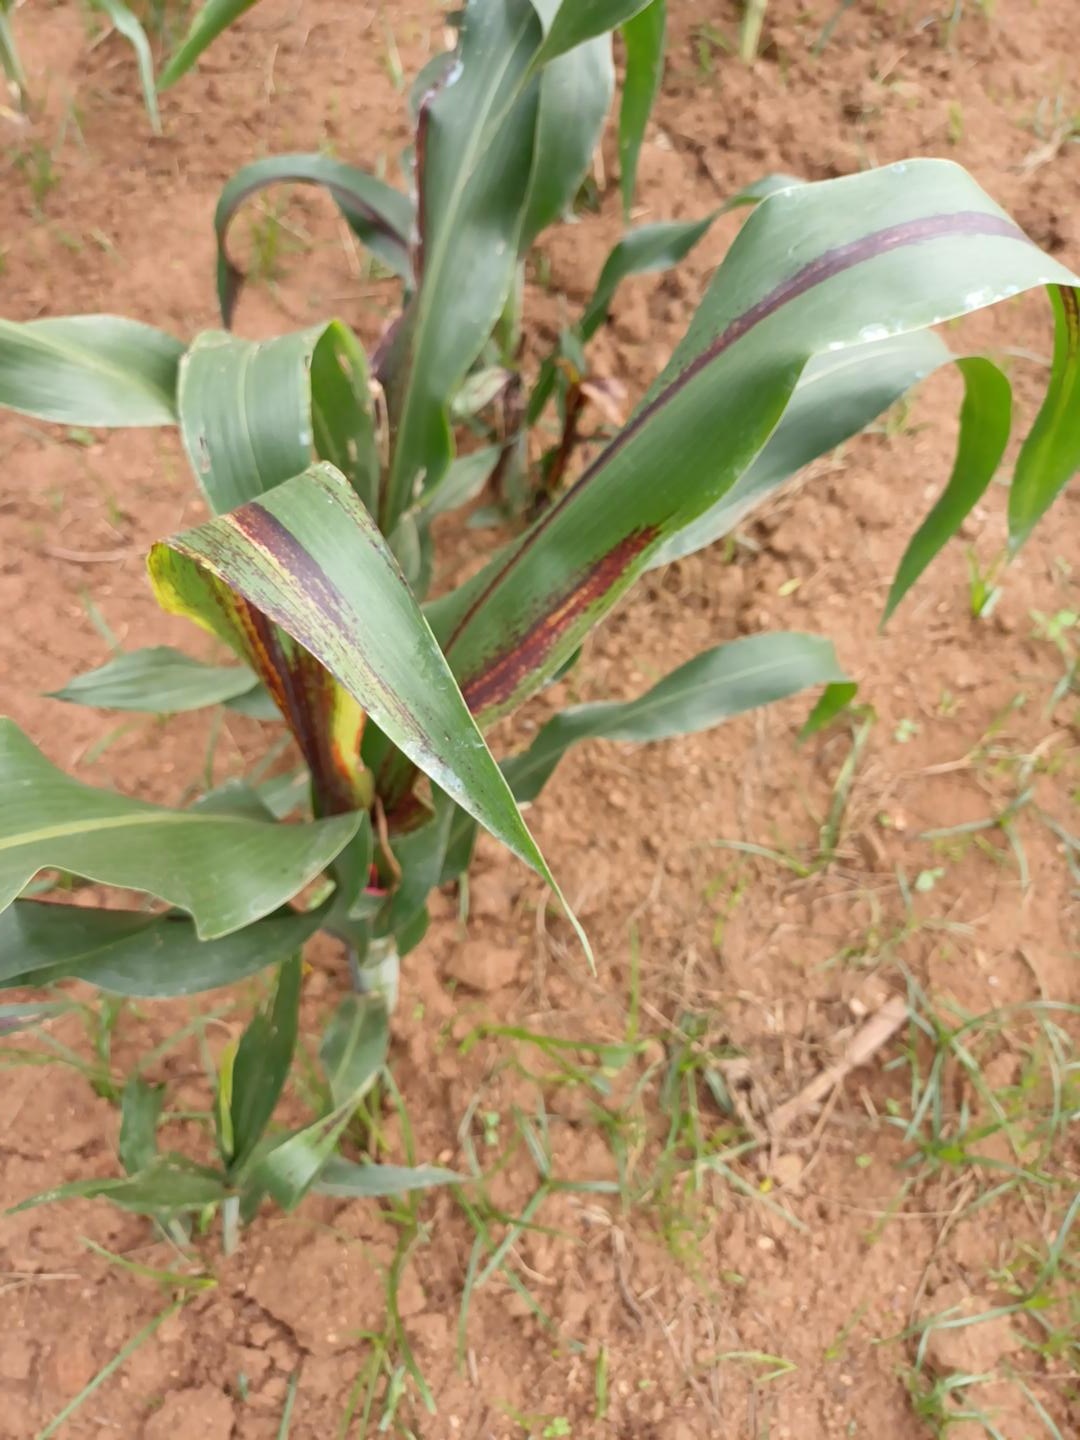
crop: sorghum
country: Kenya
